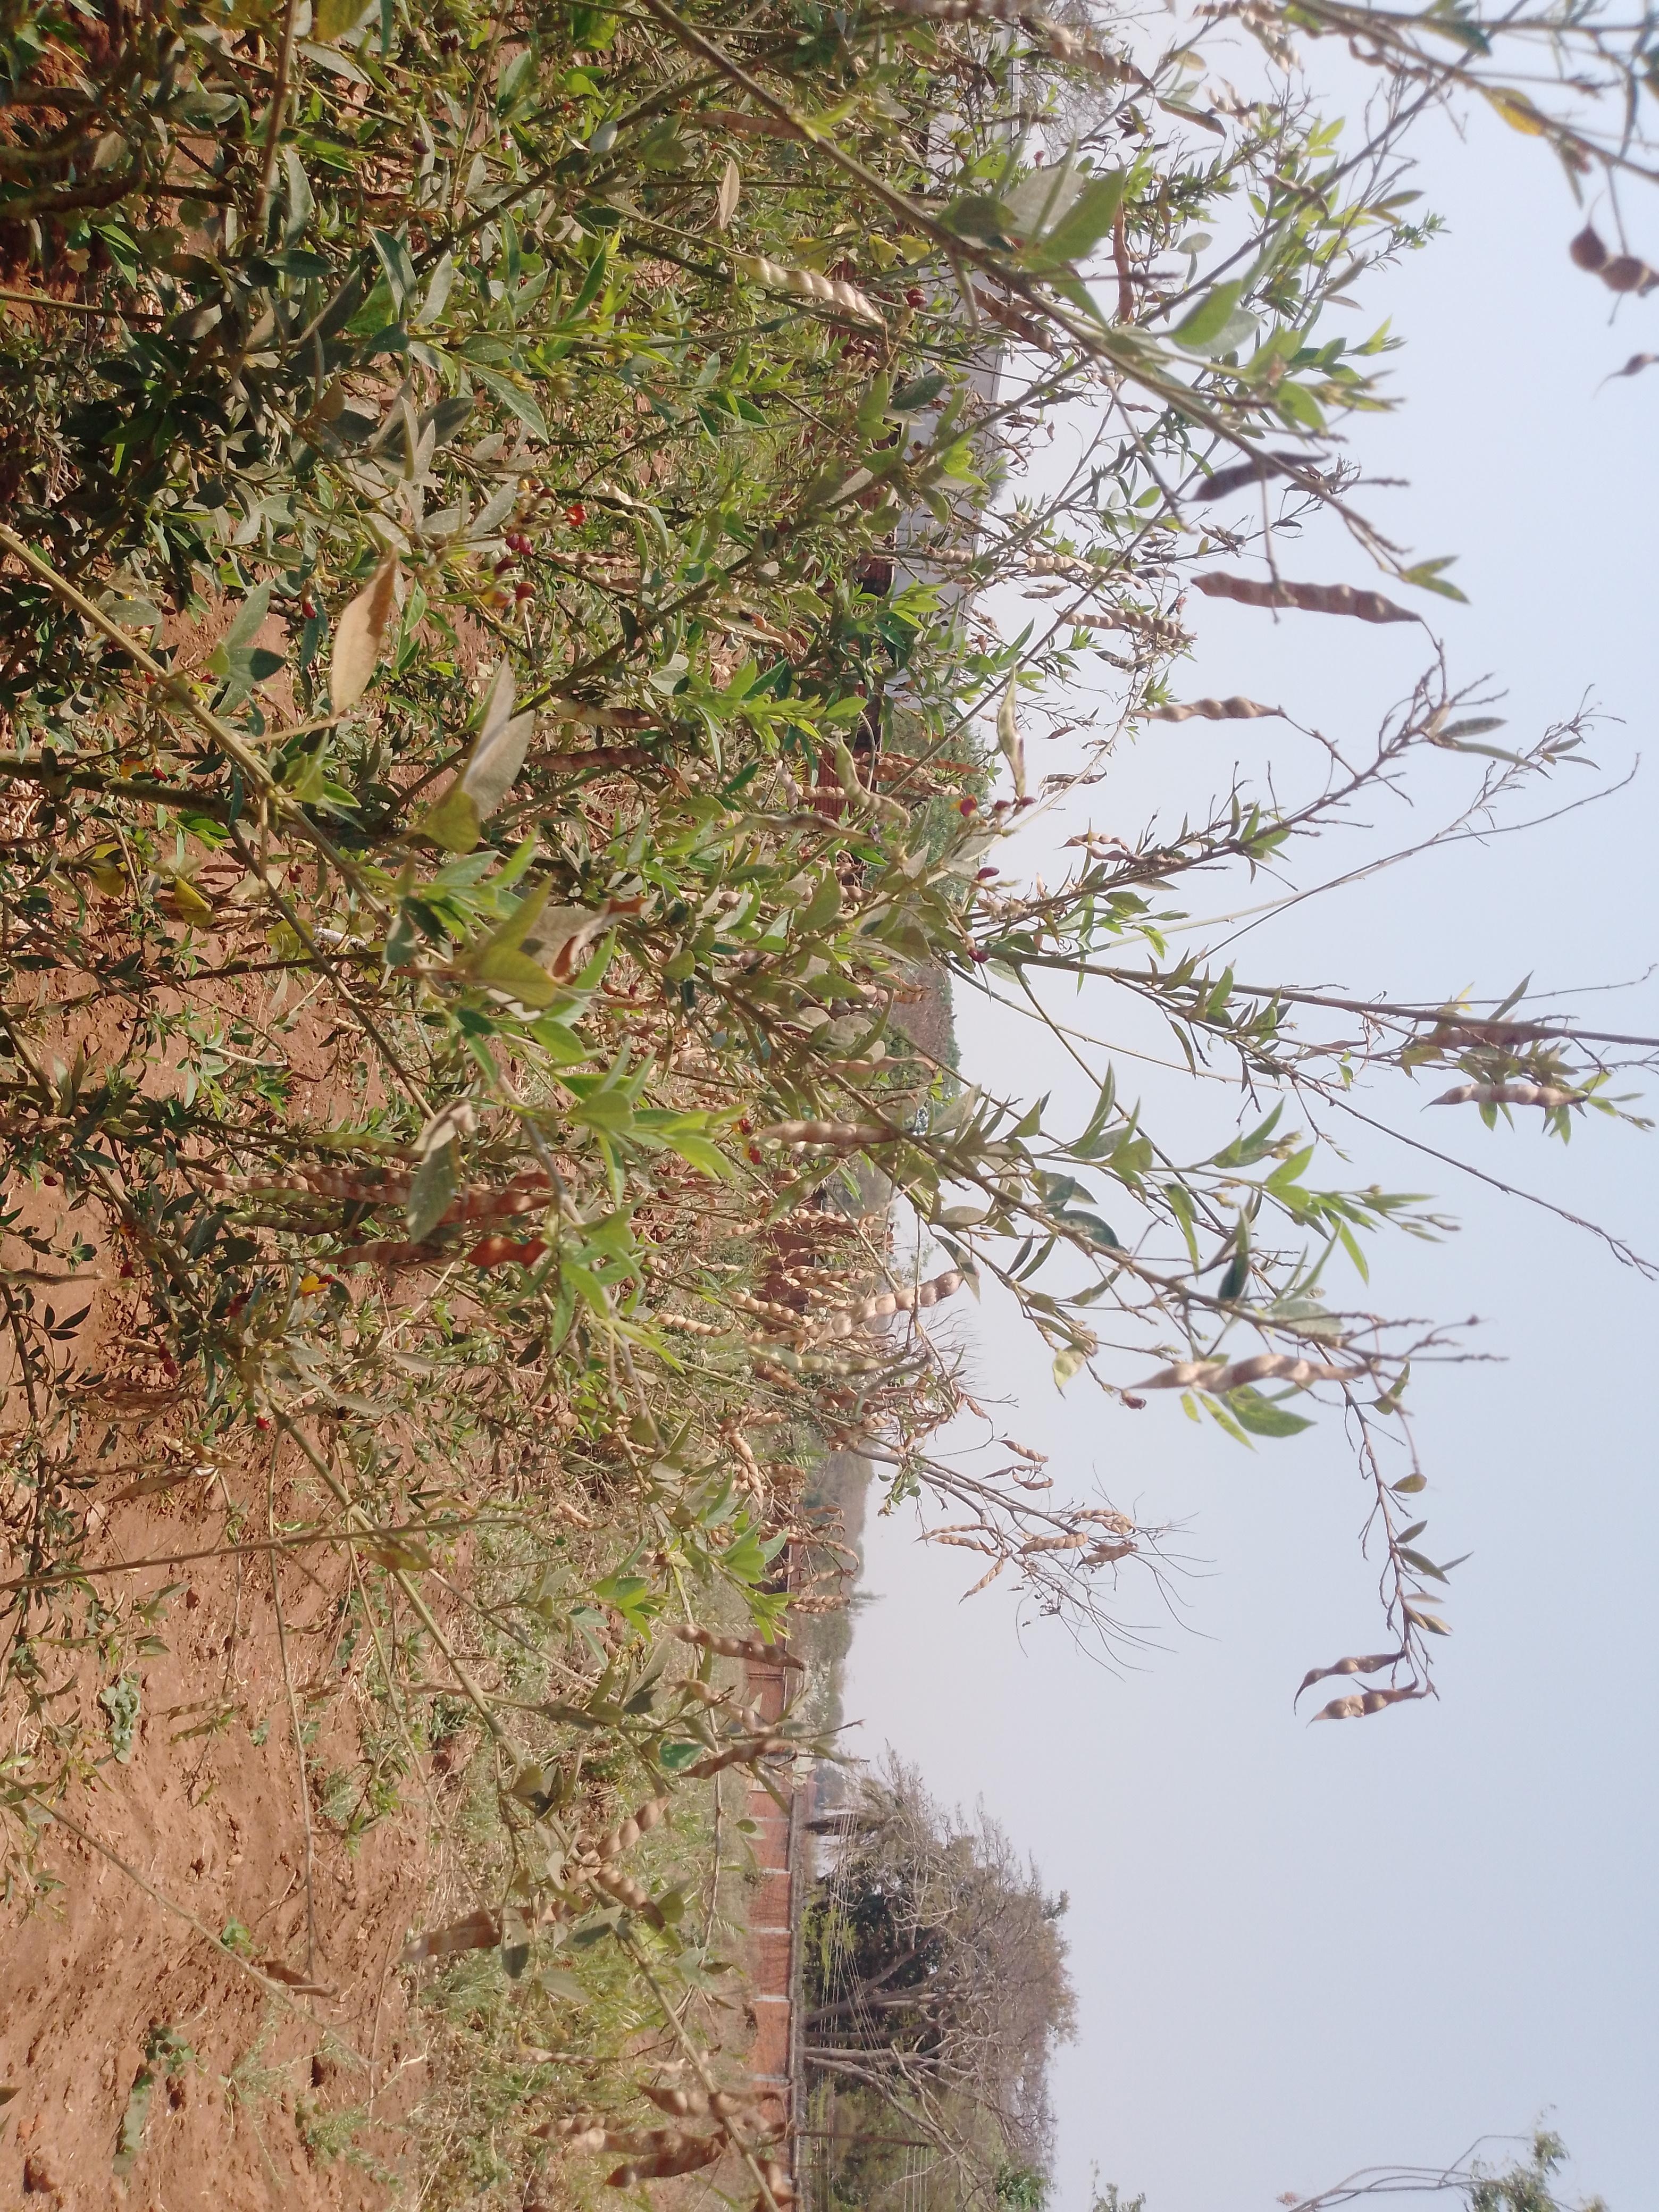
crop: pigeonpea
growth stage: harvest
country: Malawi
